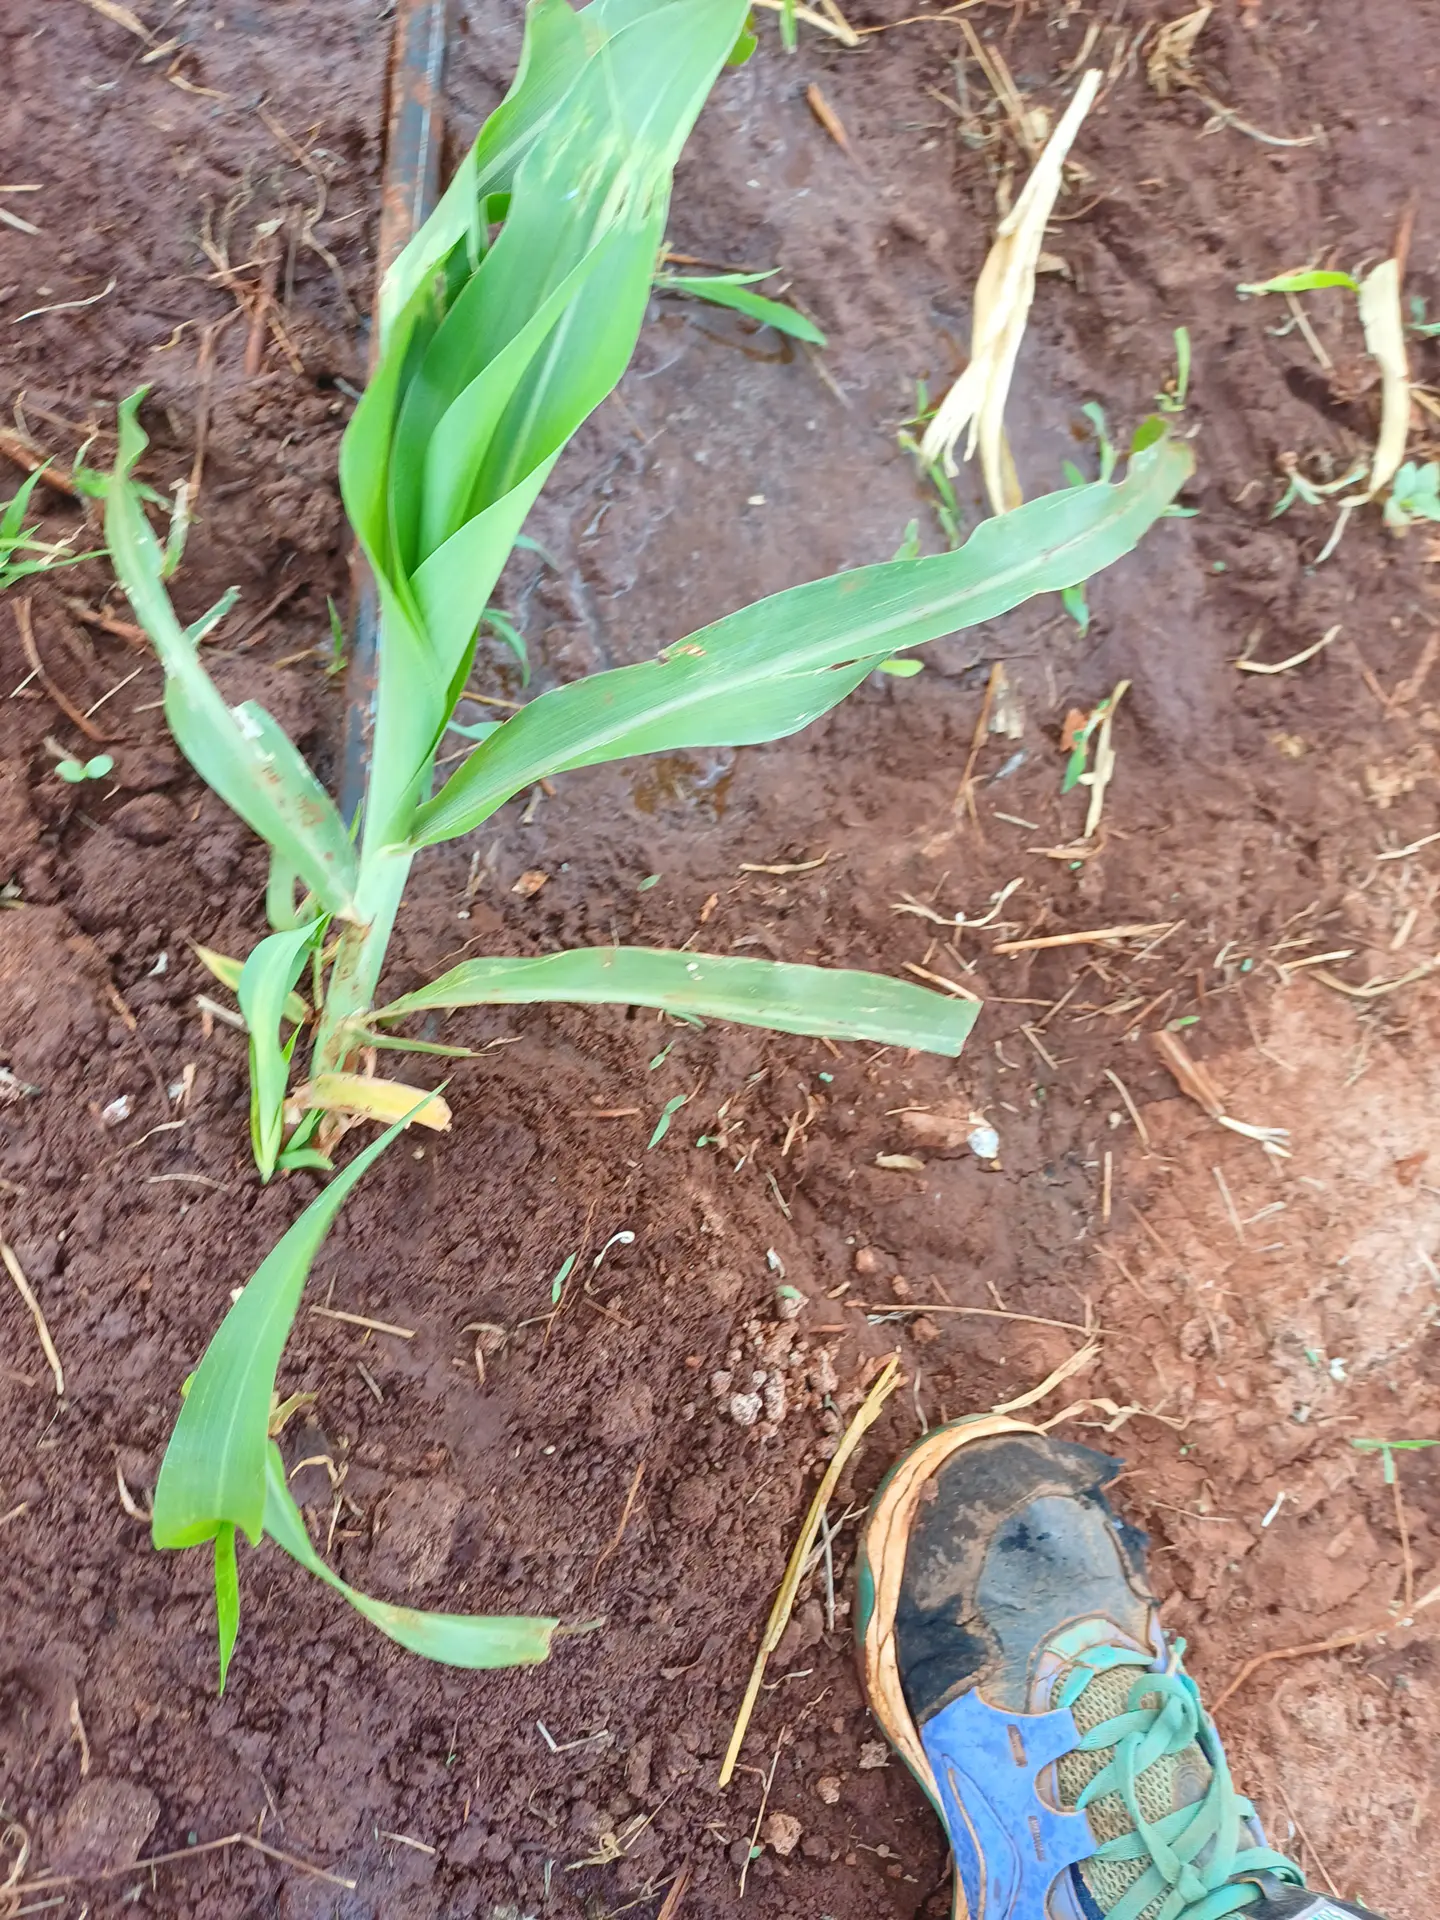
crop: sorghum
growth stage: vegetative
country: Kenya
